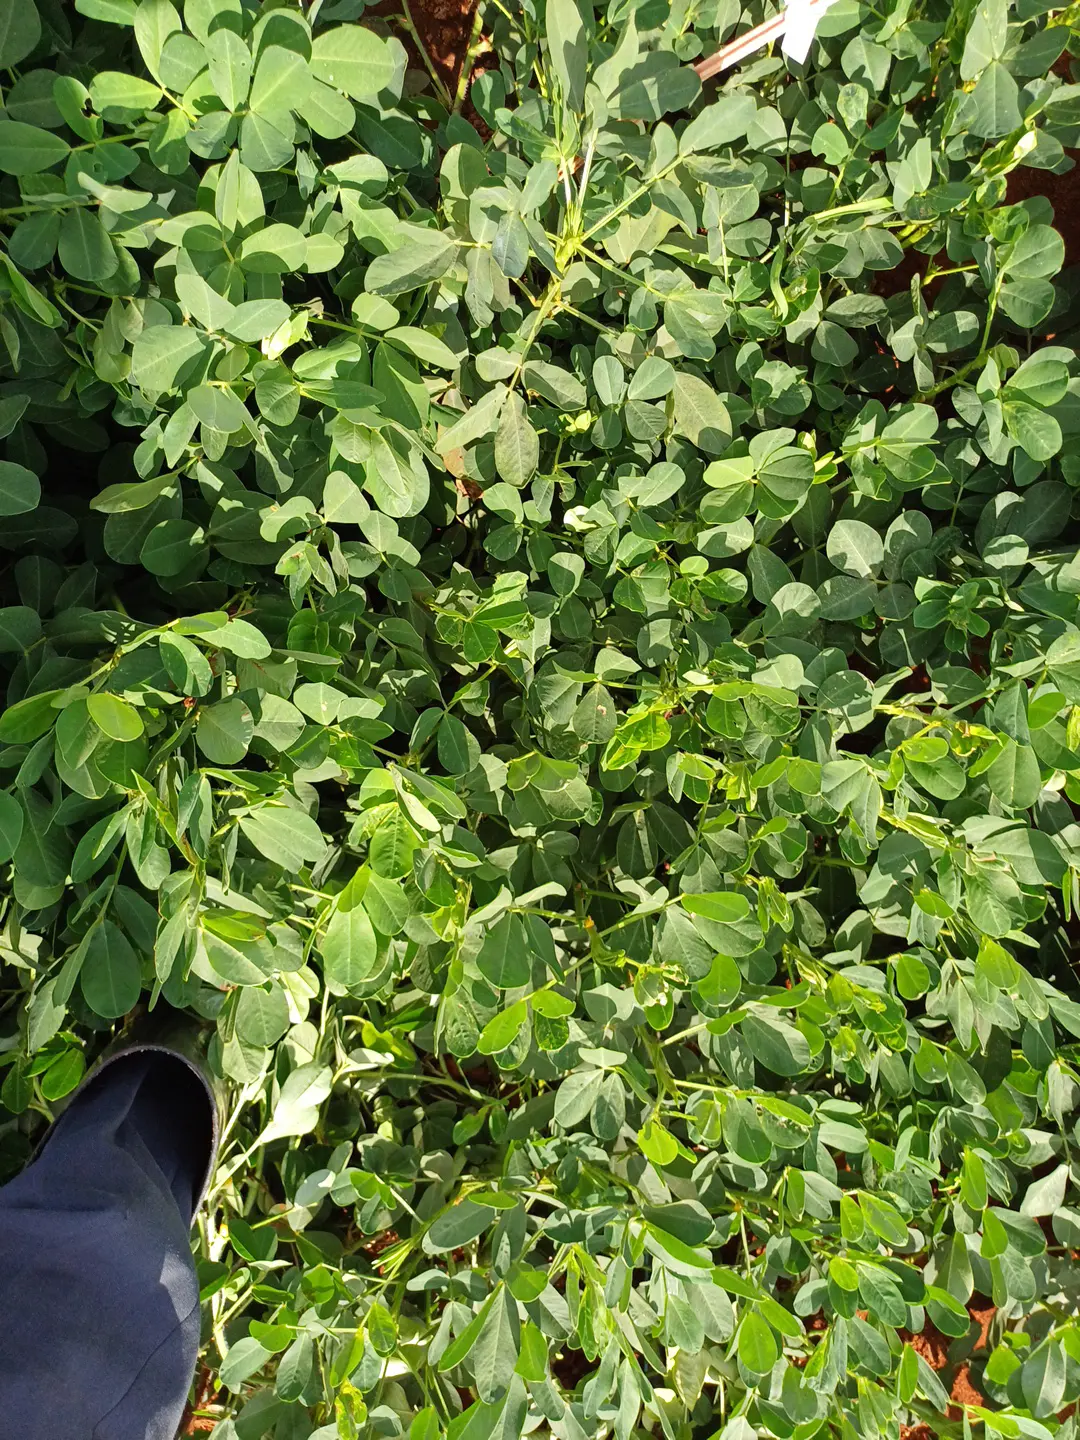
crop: groundnut
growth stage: pegging
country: Kenya
